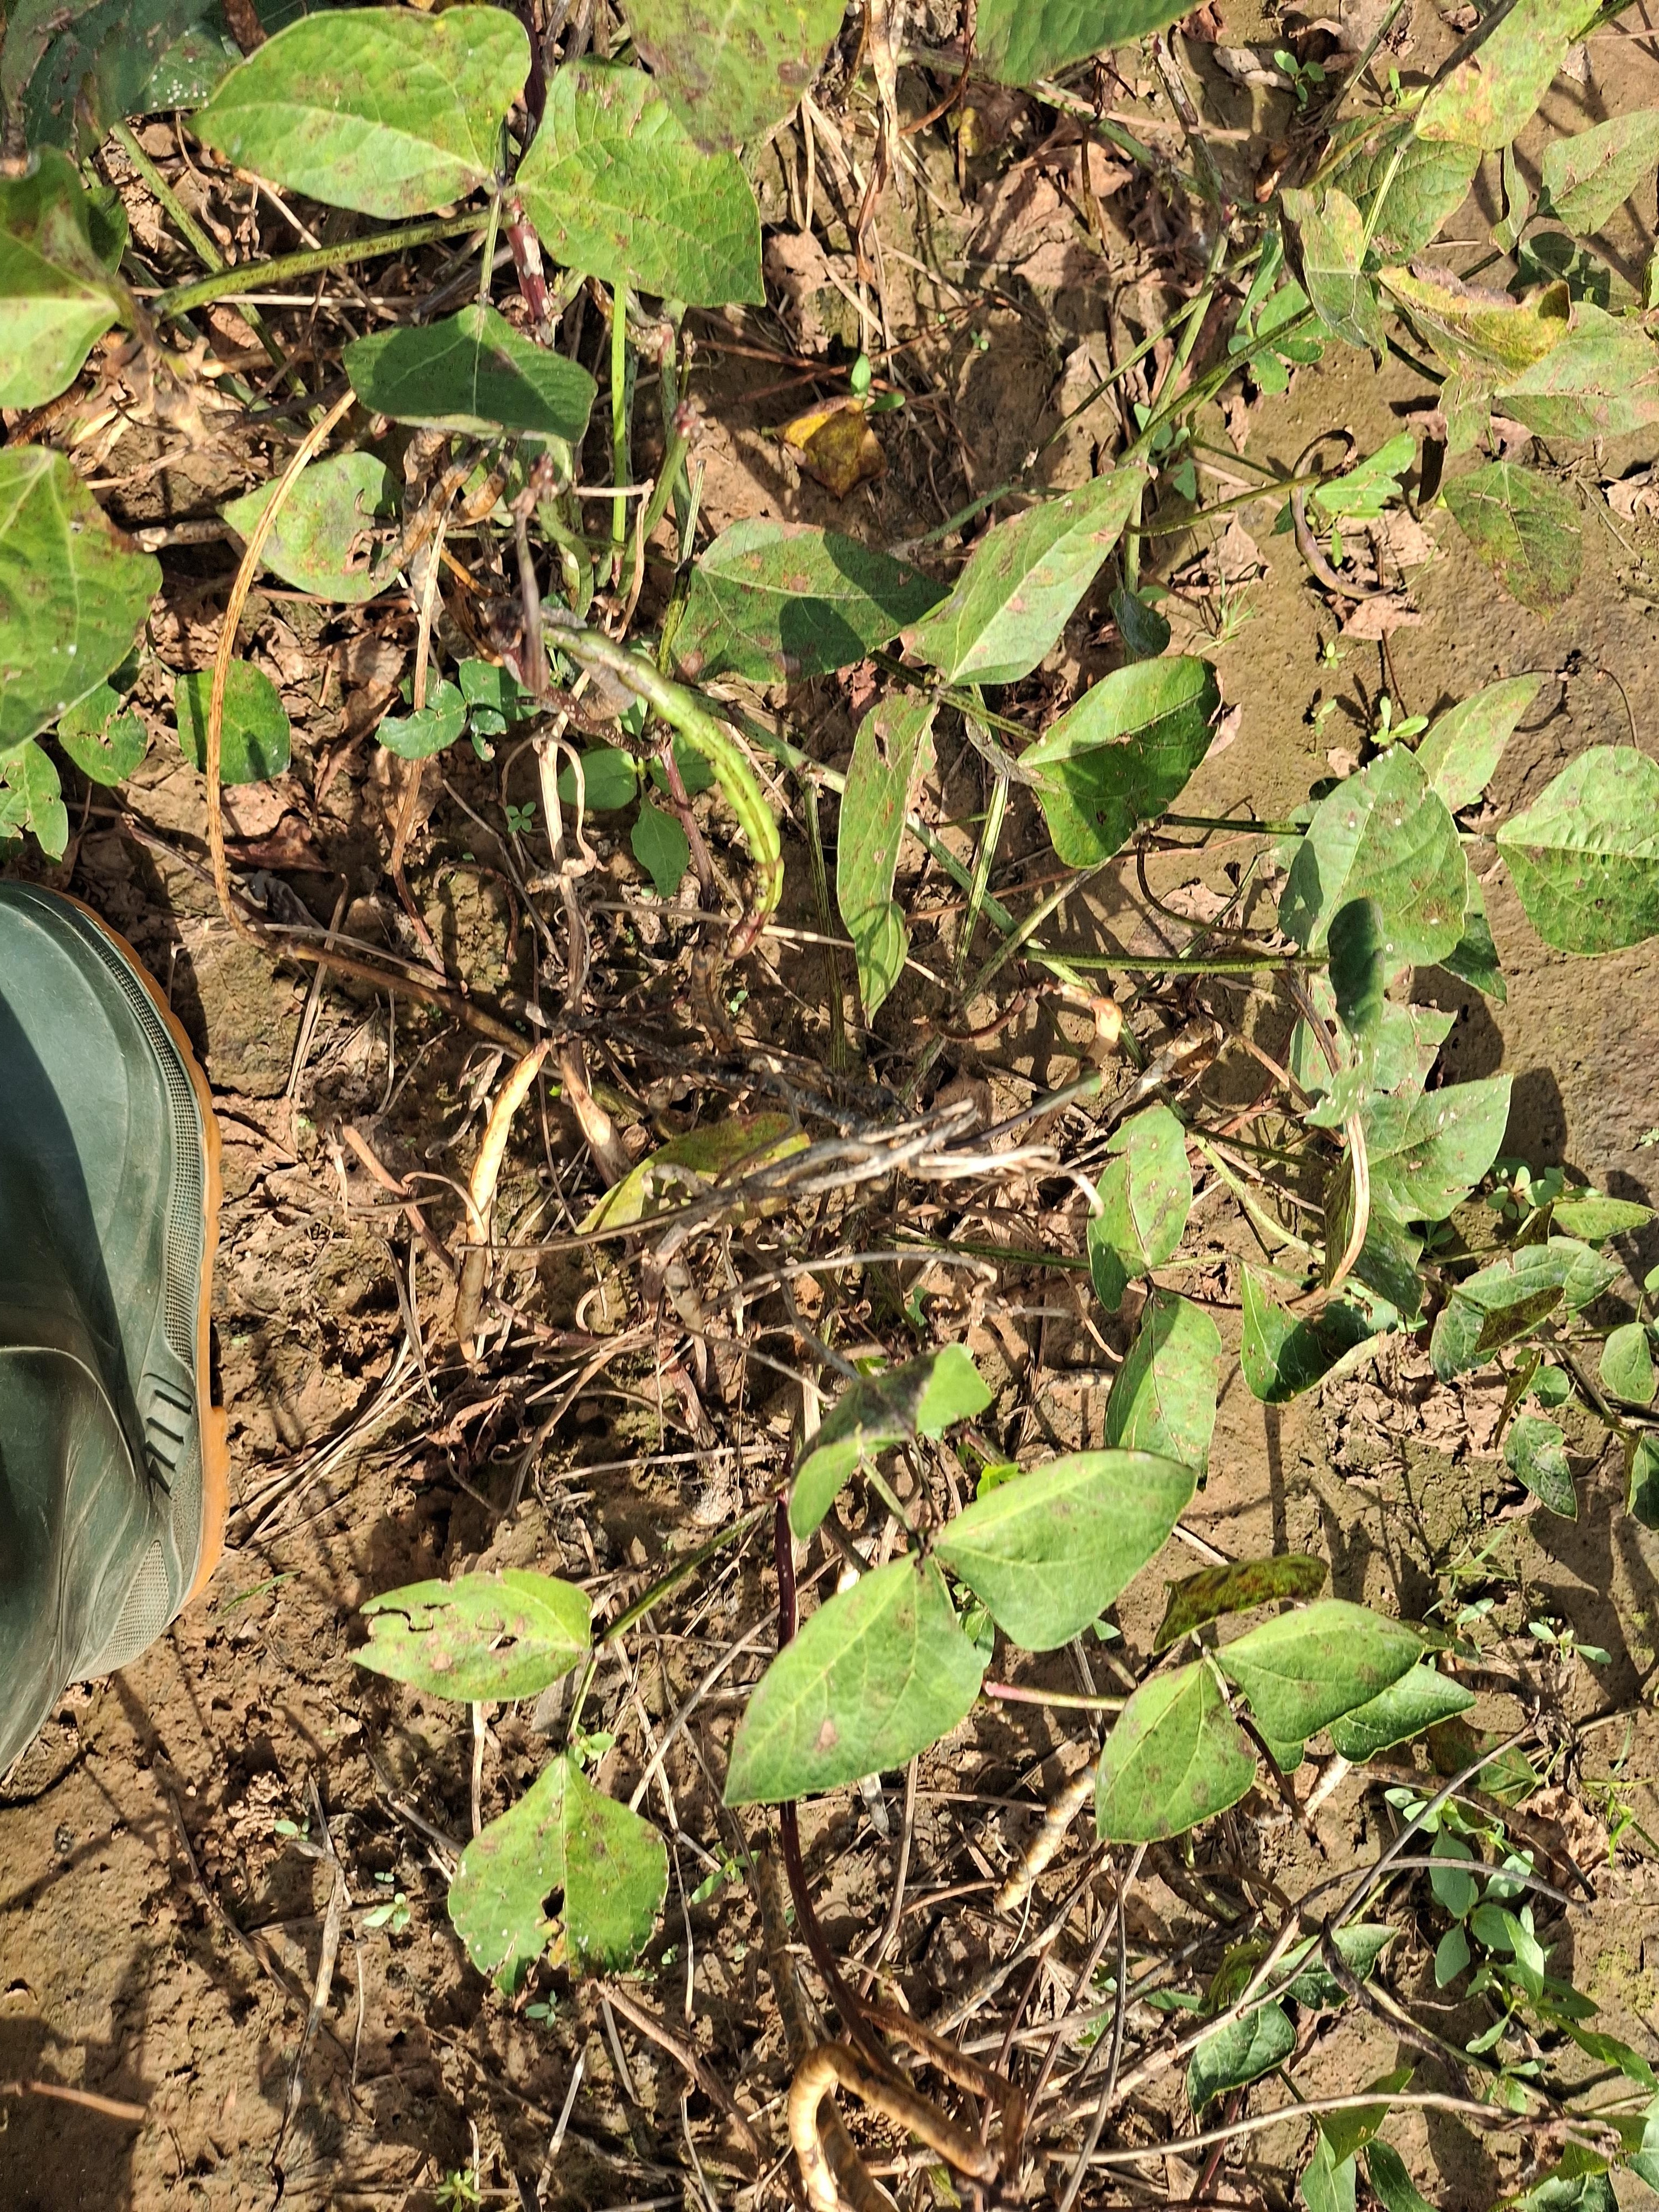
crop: cowpea
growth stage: maturity
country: Nigeria
